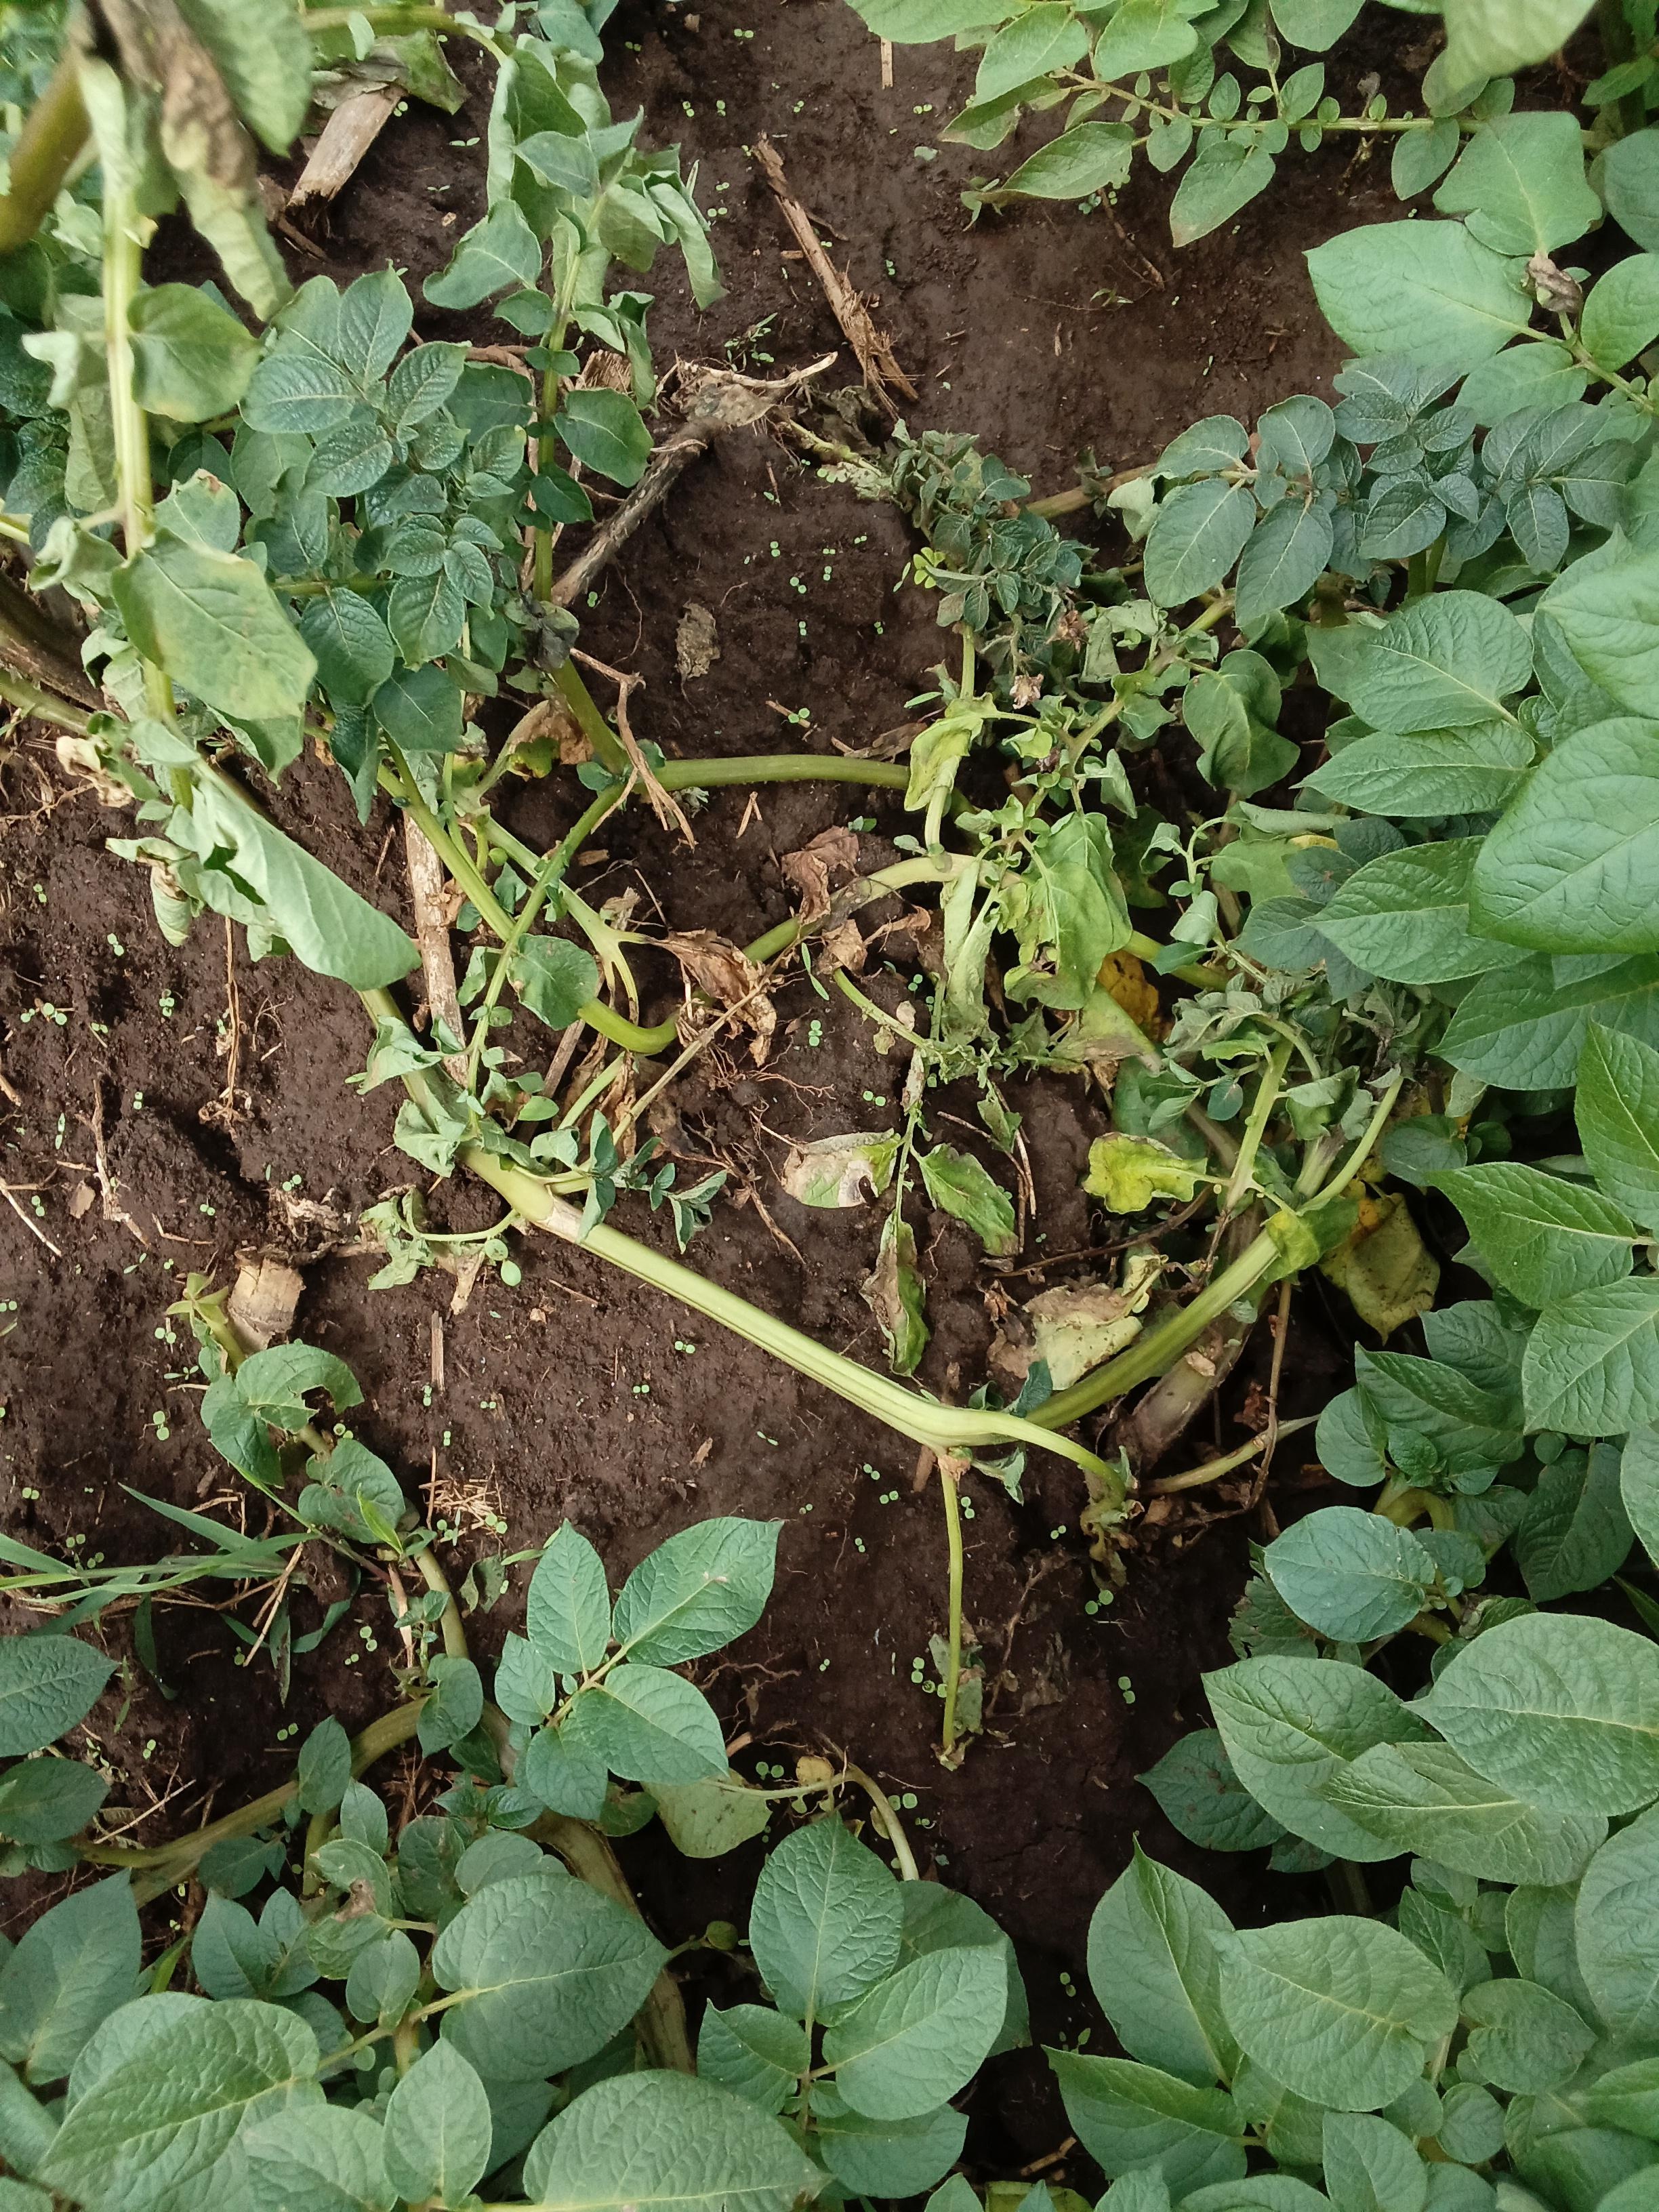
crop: potato
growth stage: flowering
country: Kenya
